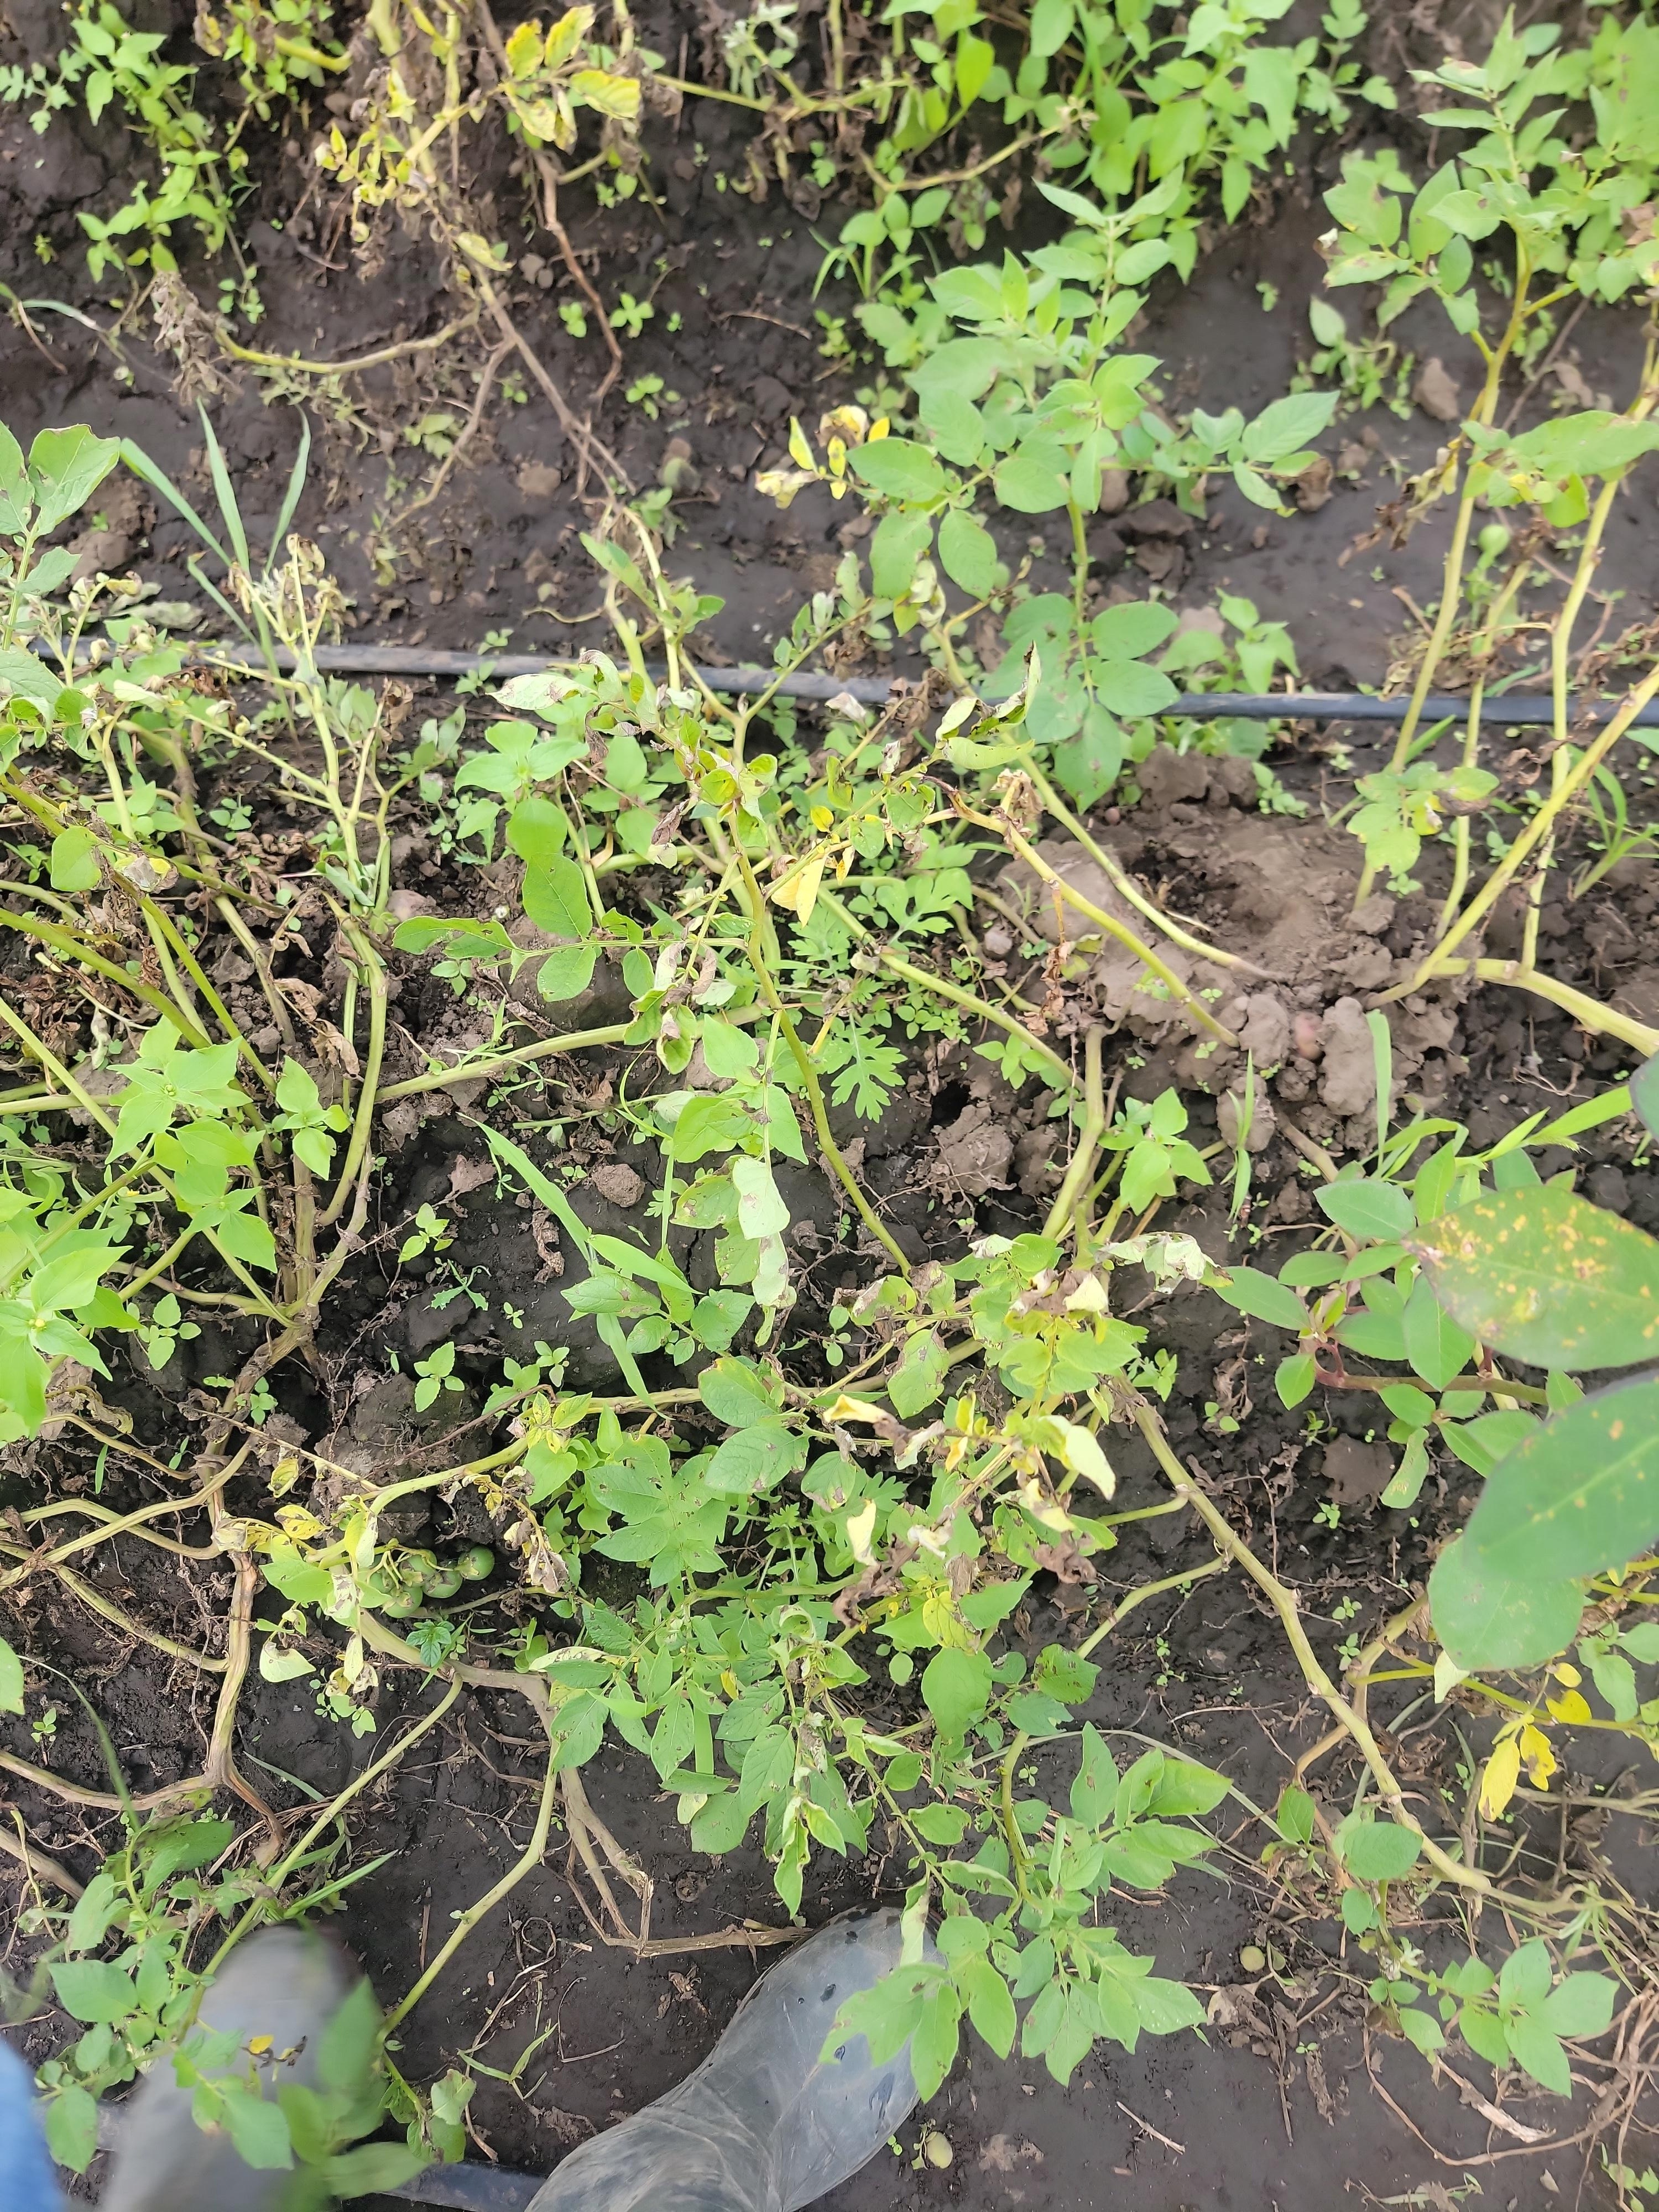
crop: potato
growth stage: flowering
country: Tanzania
